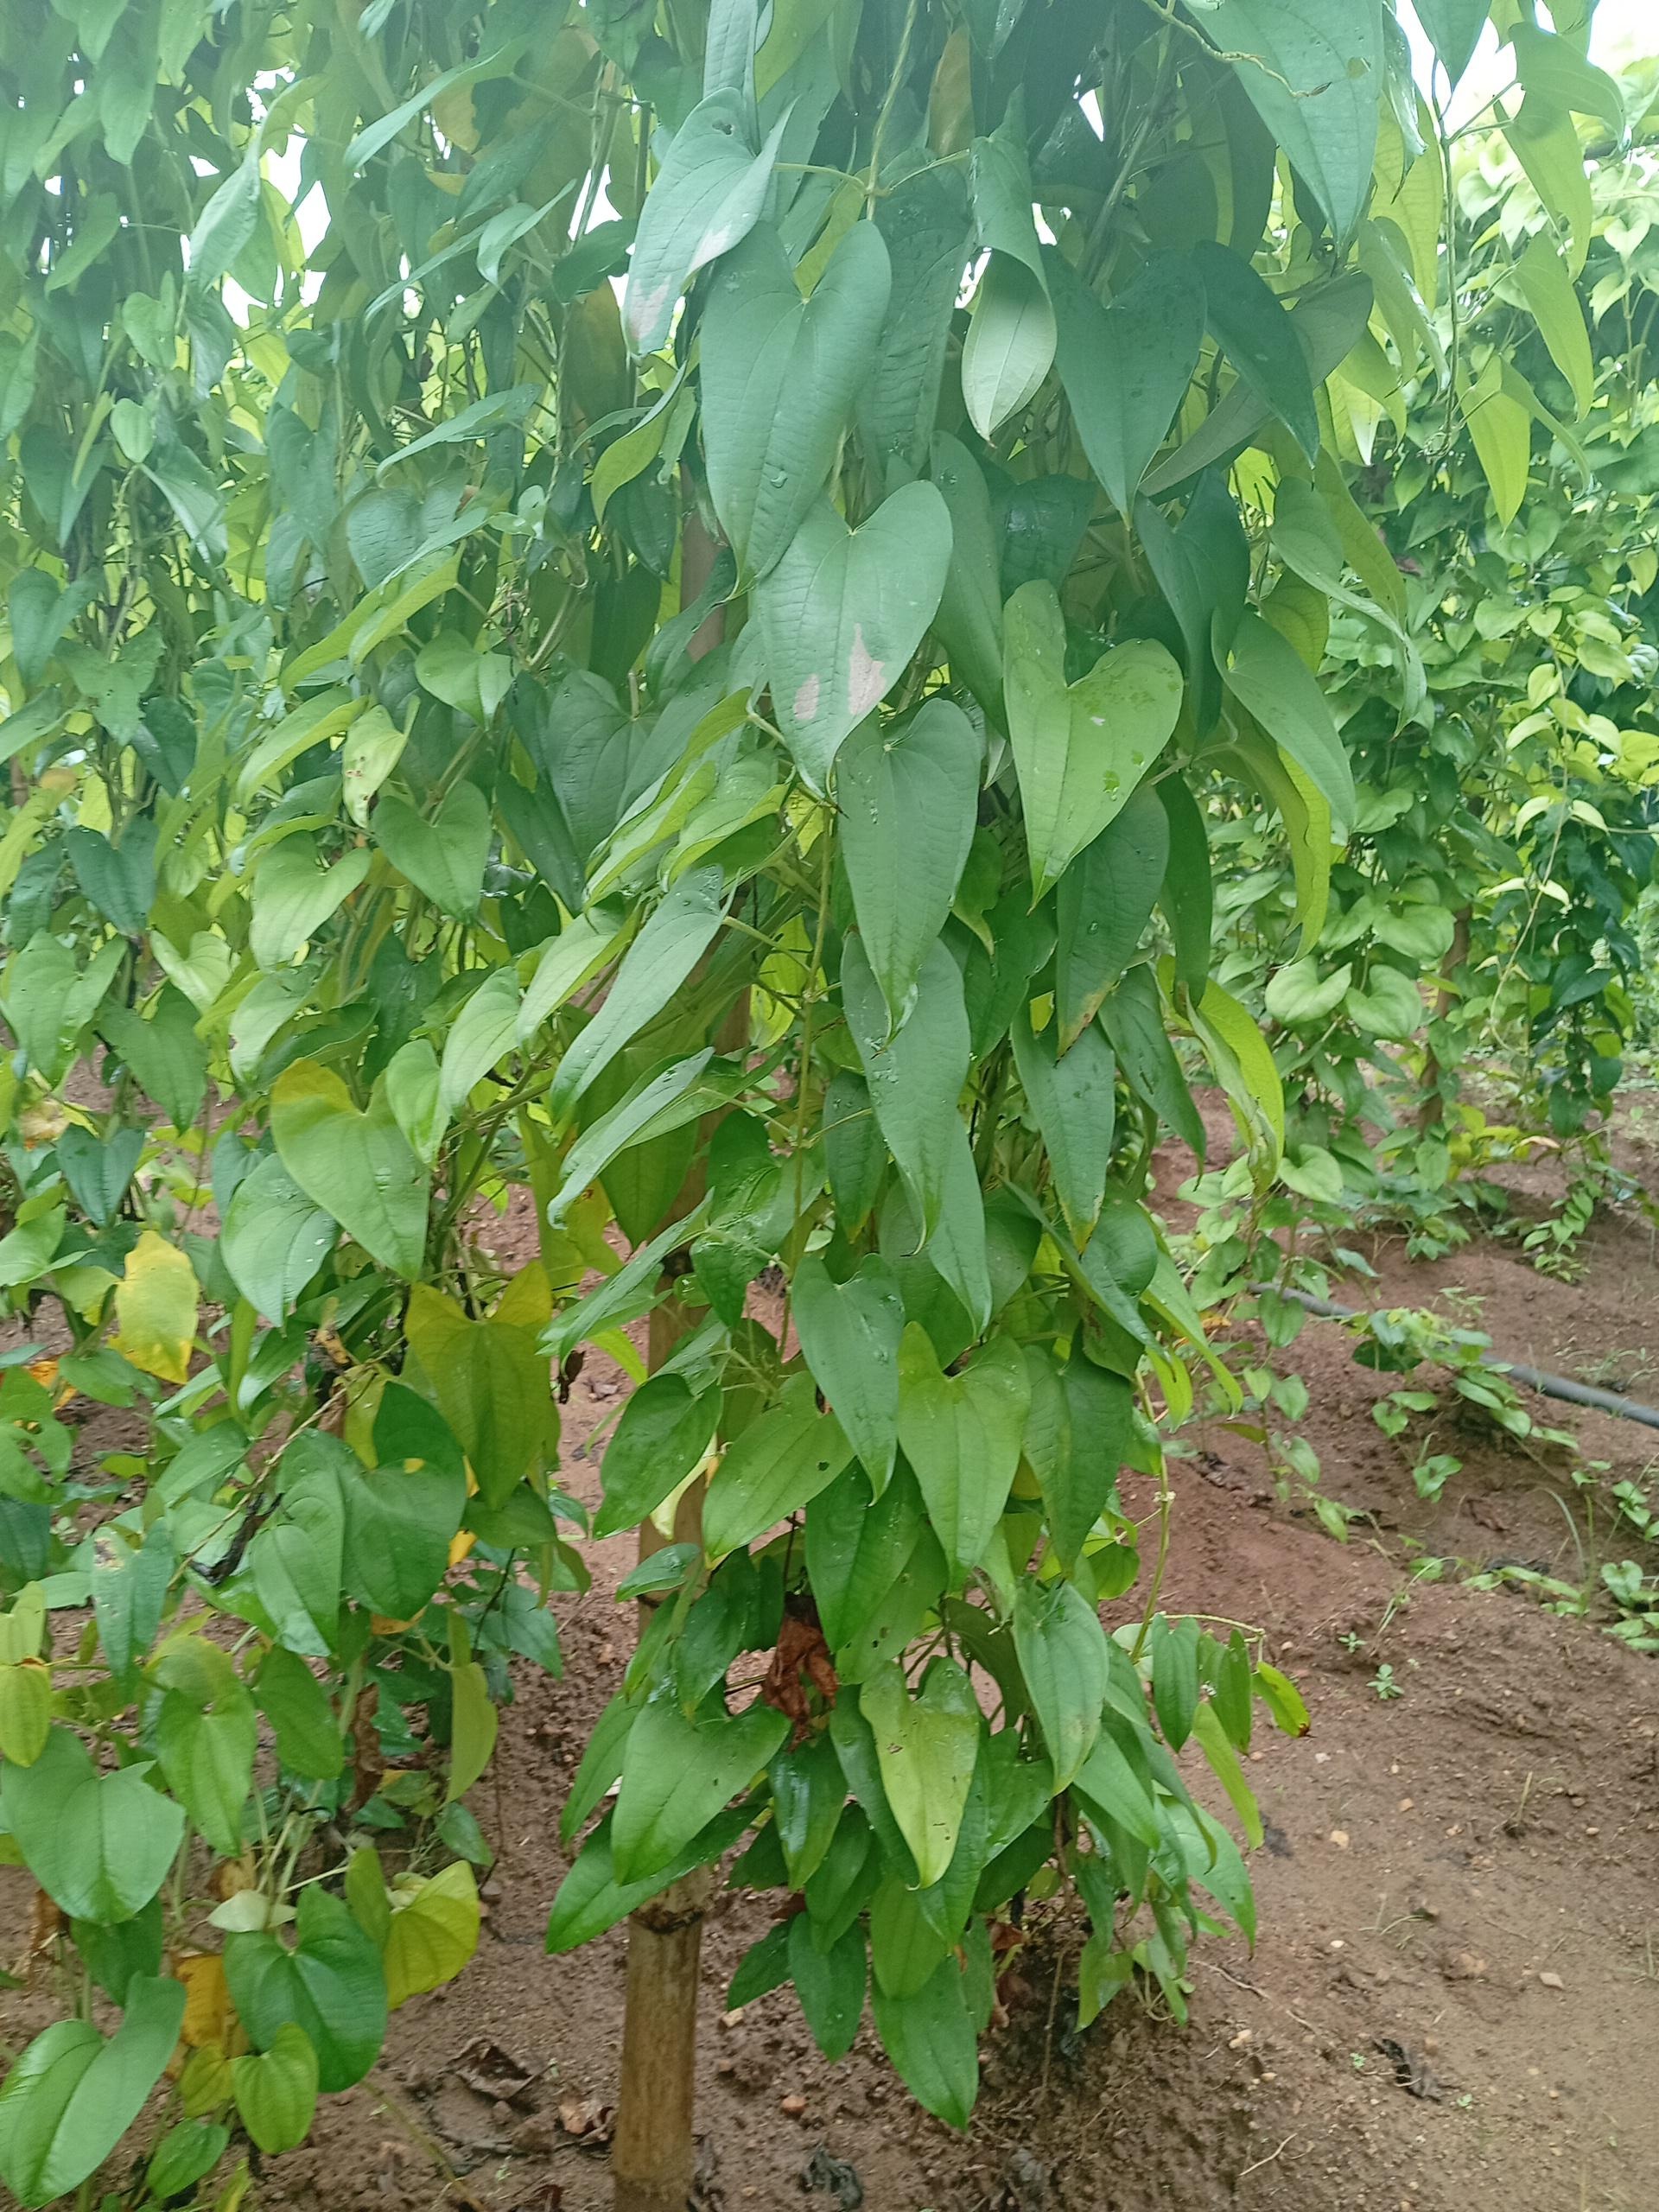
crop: yam
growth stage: vegetative
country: Nigeria
